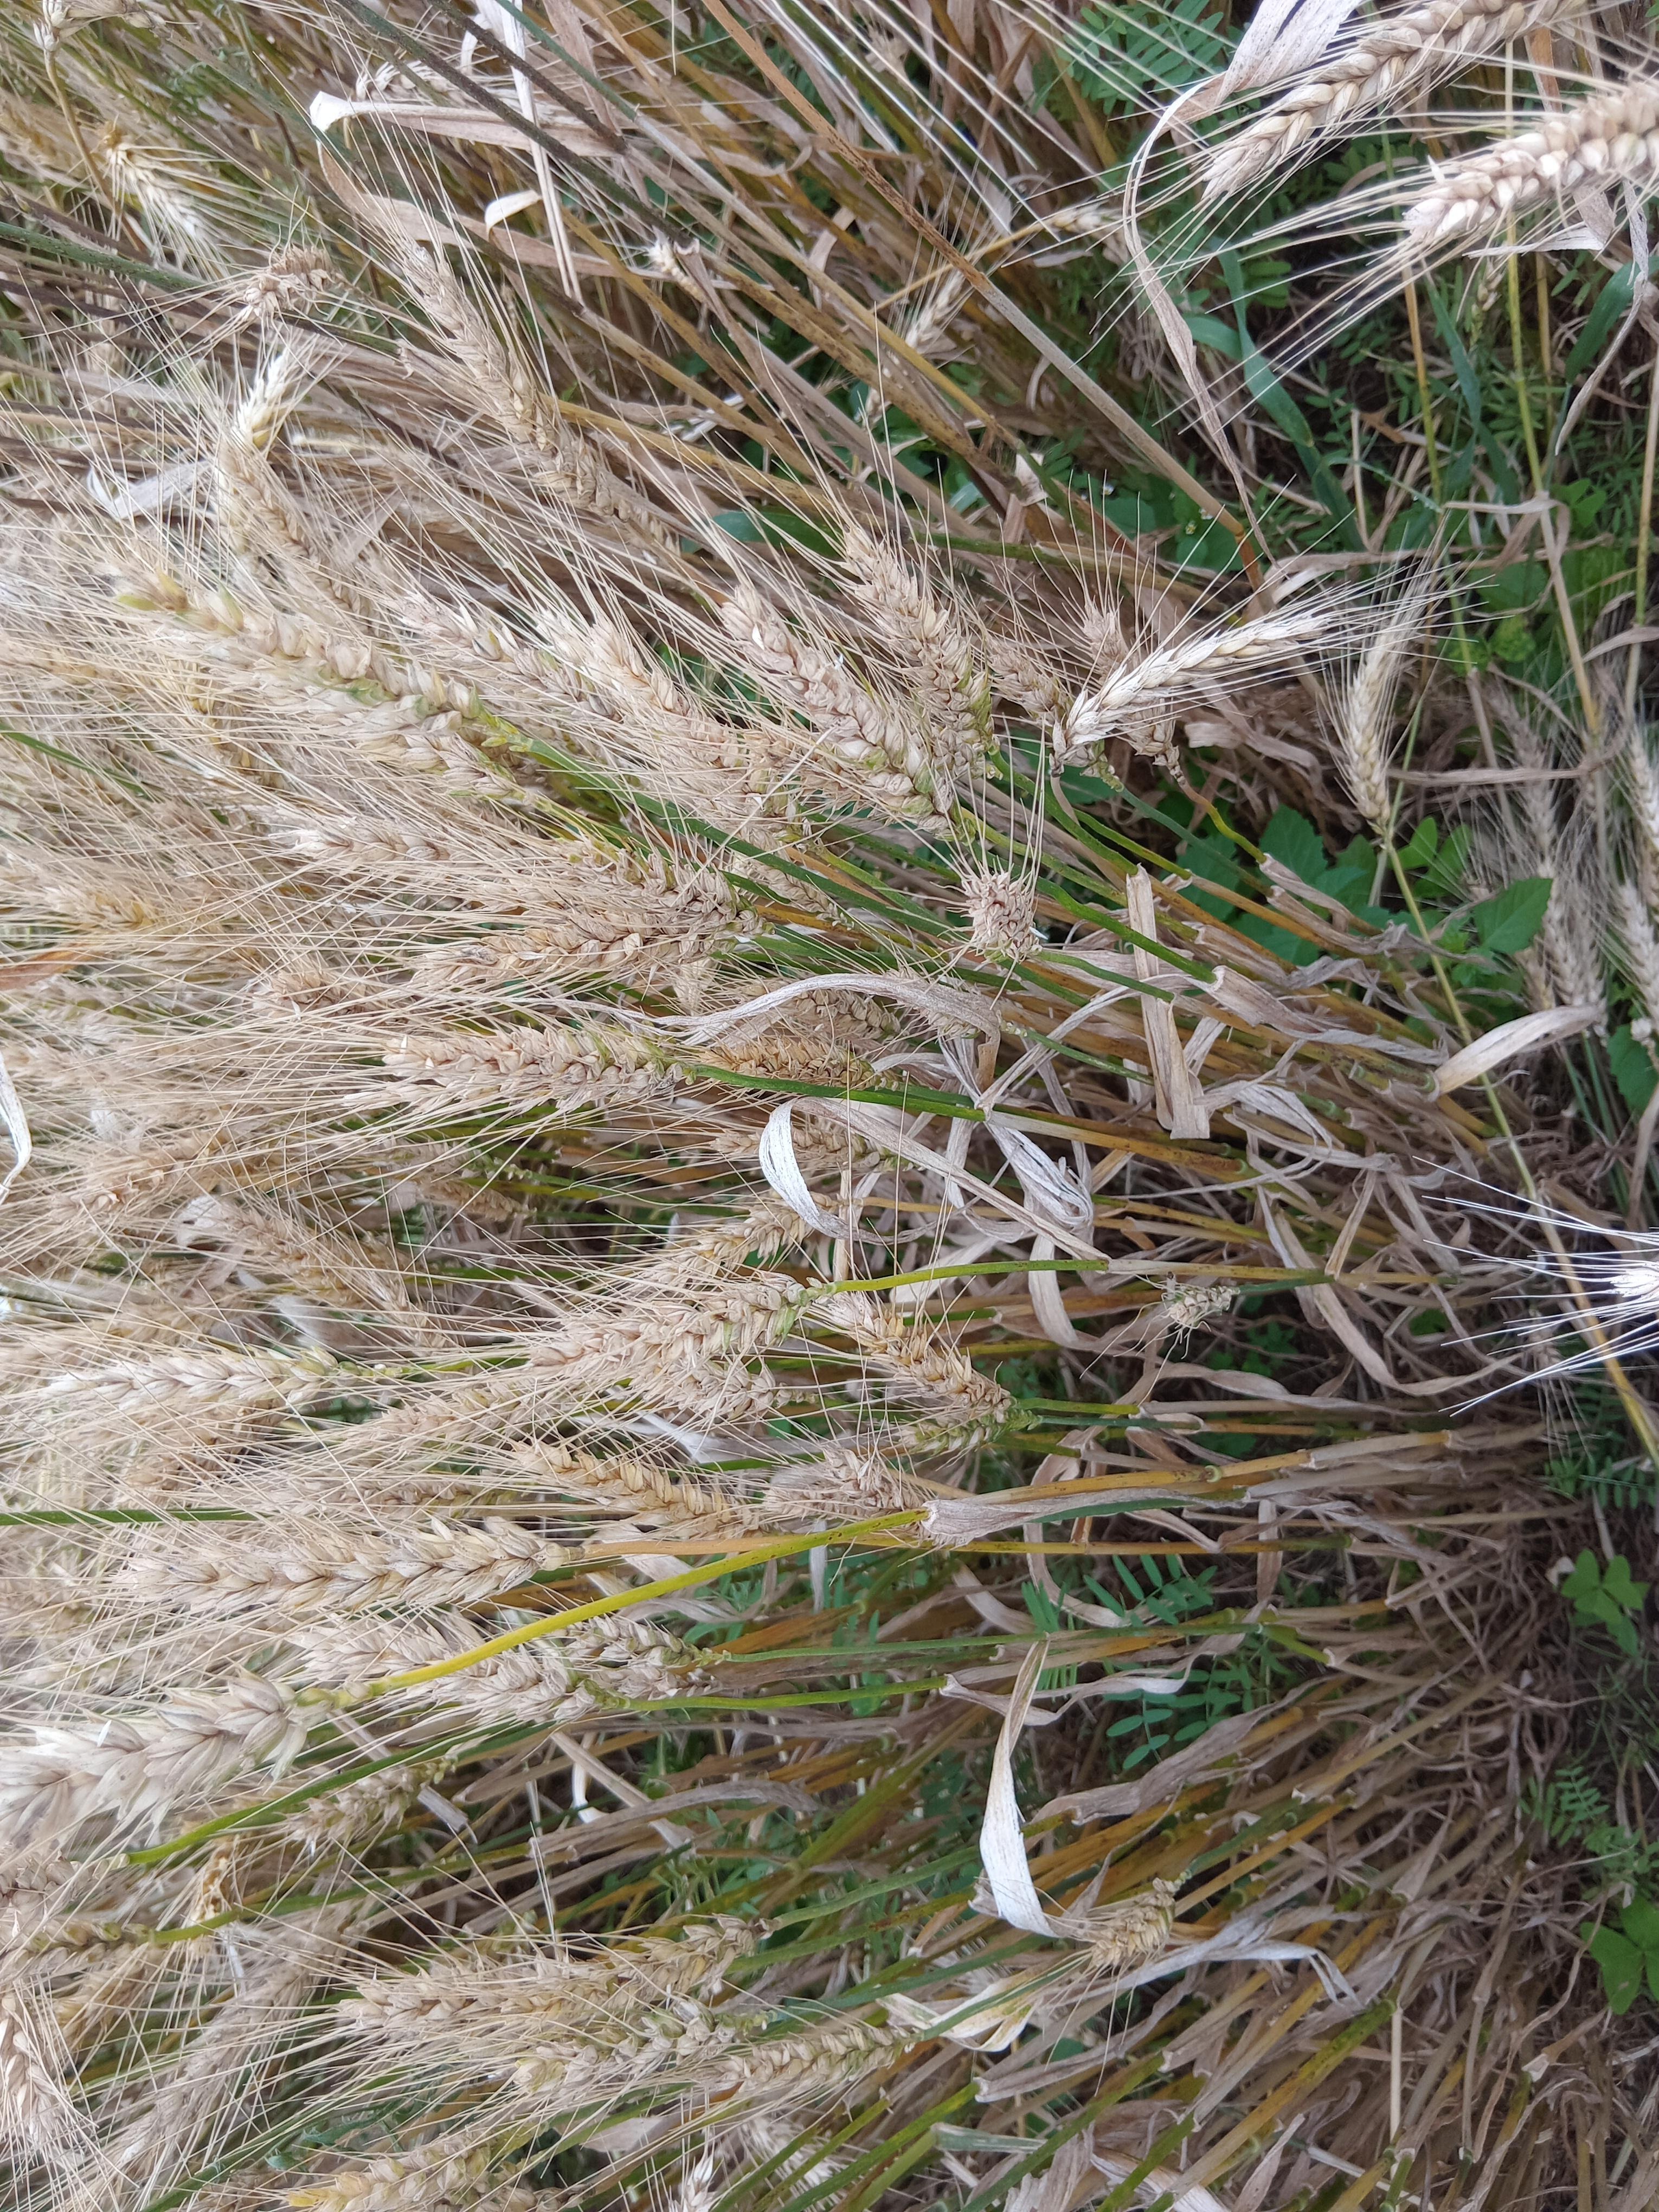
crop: wheat
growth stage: maturity
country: Kenya
